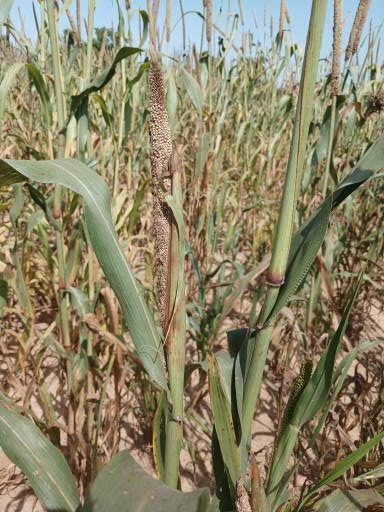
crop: pearl millet
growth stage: maturity
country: Senegal
